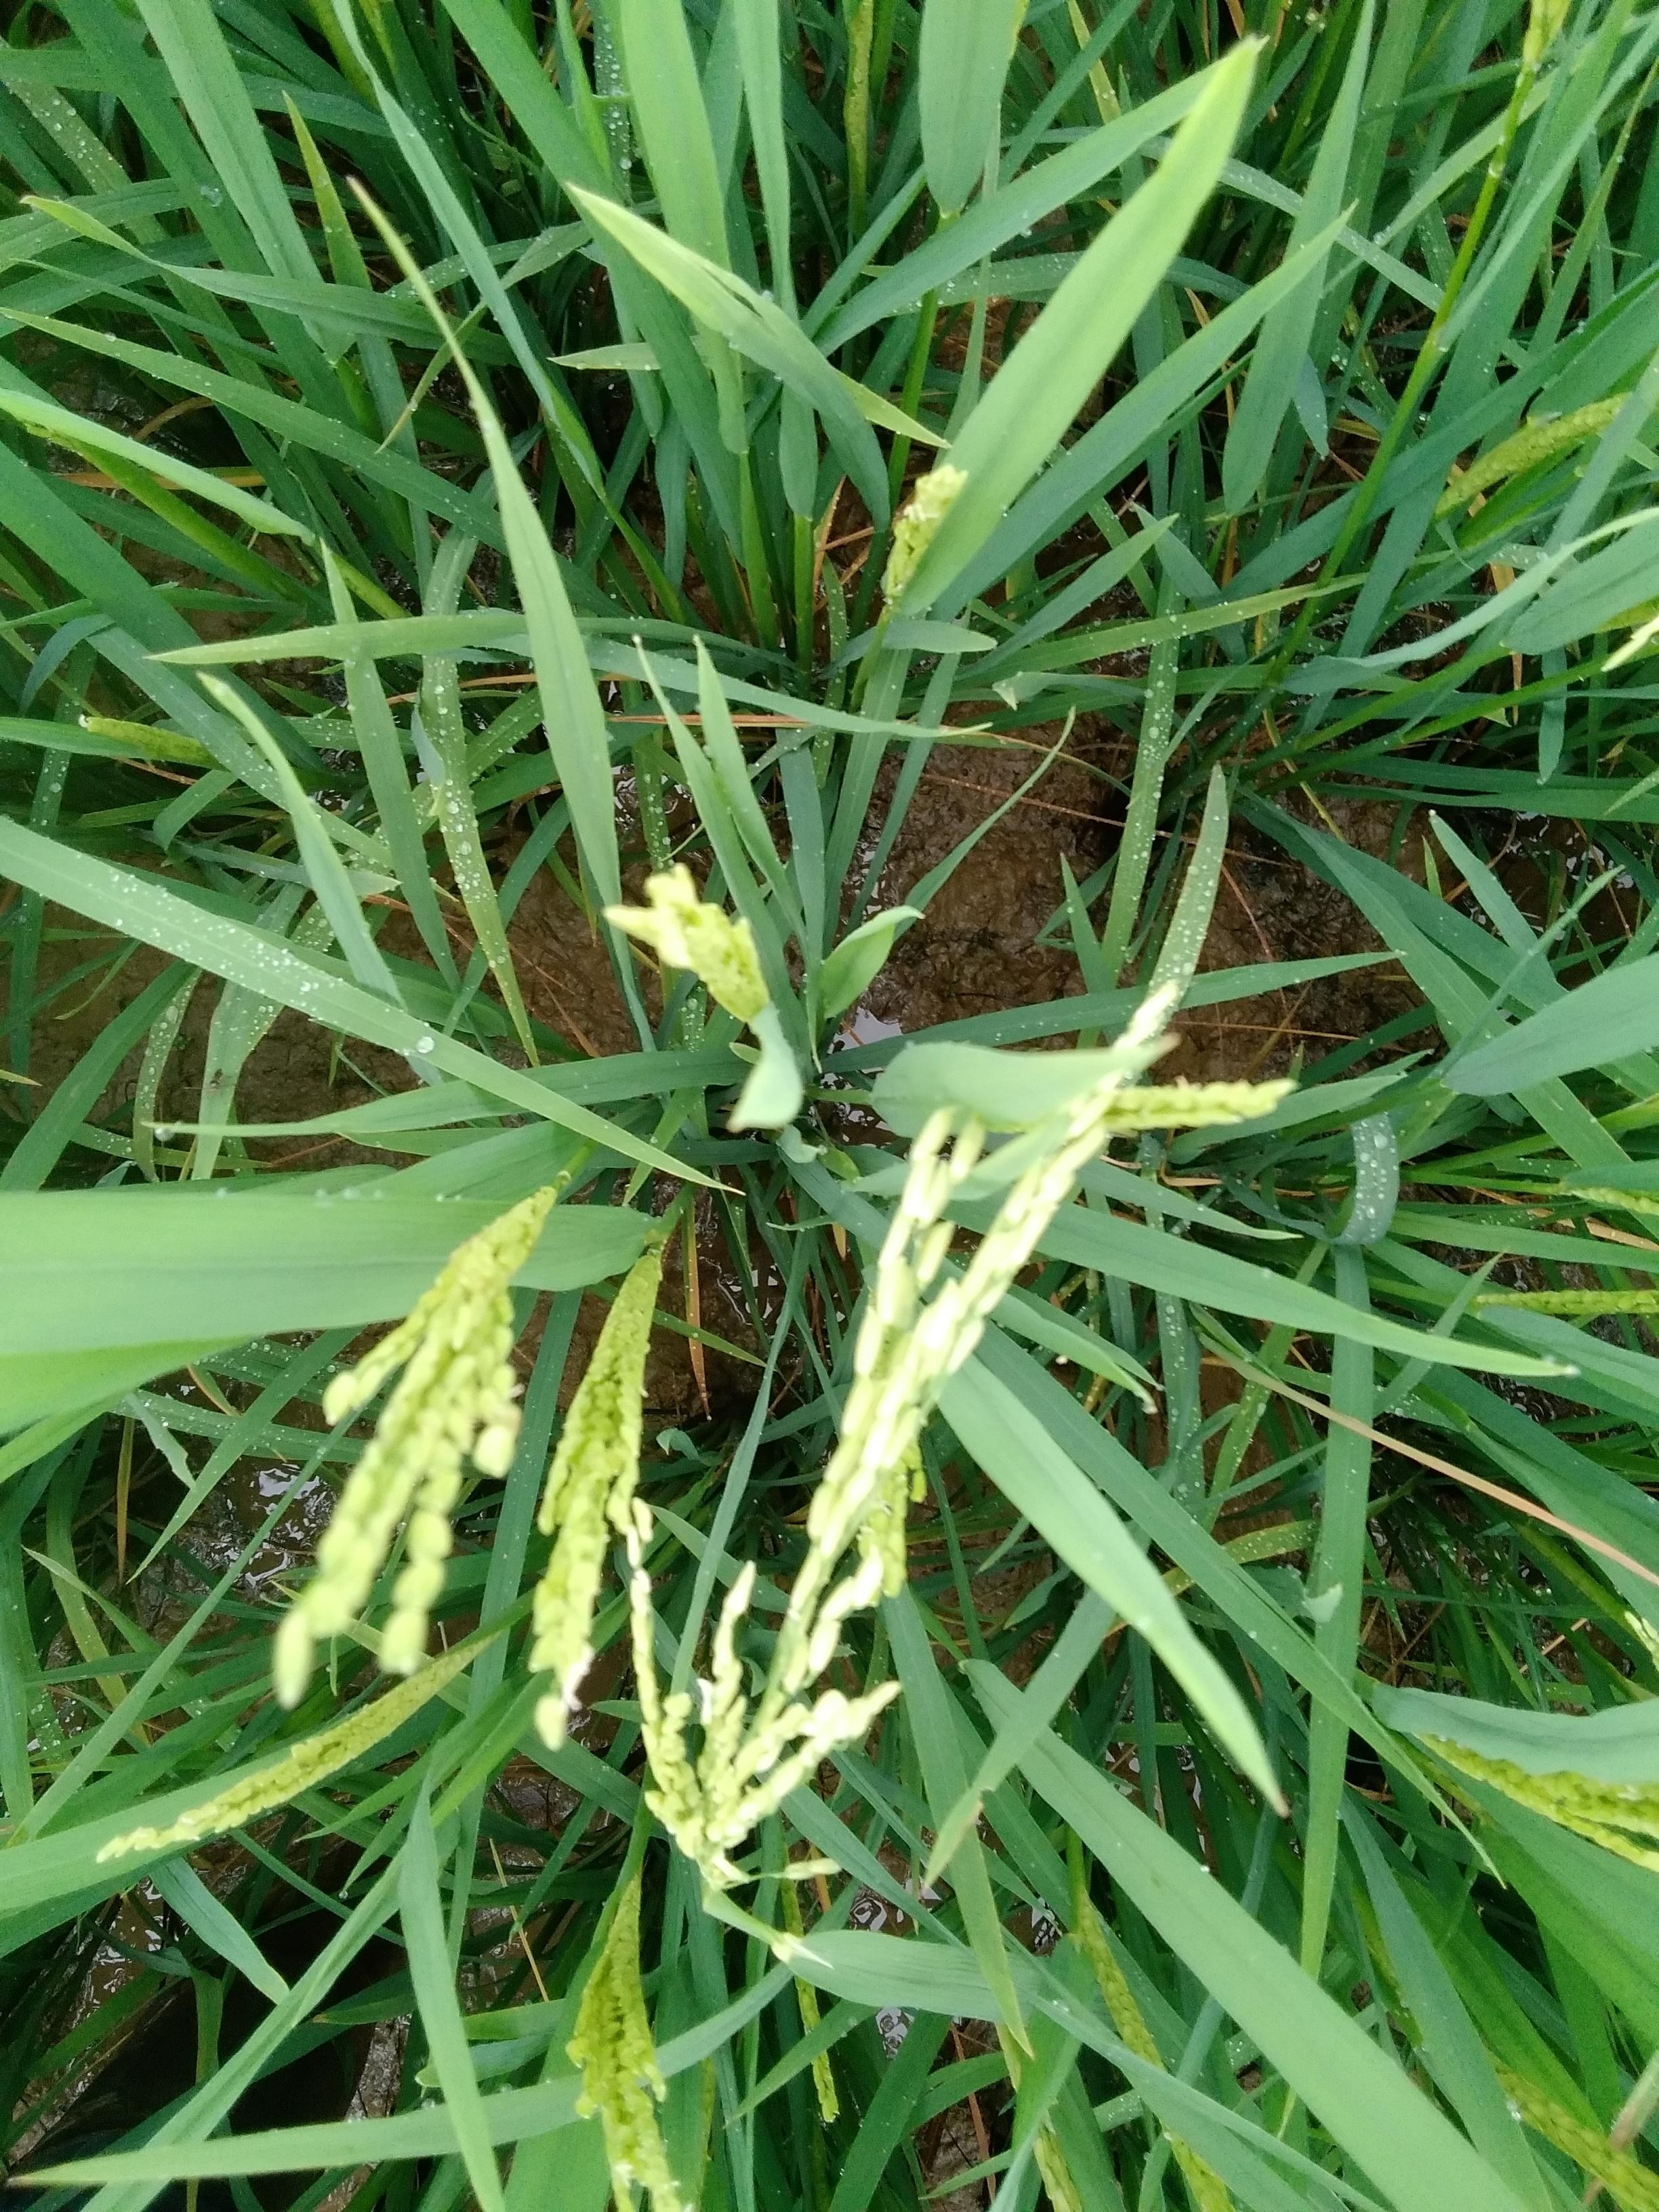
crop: rice
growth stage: flowering
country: Nigeria
